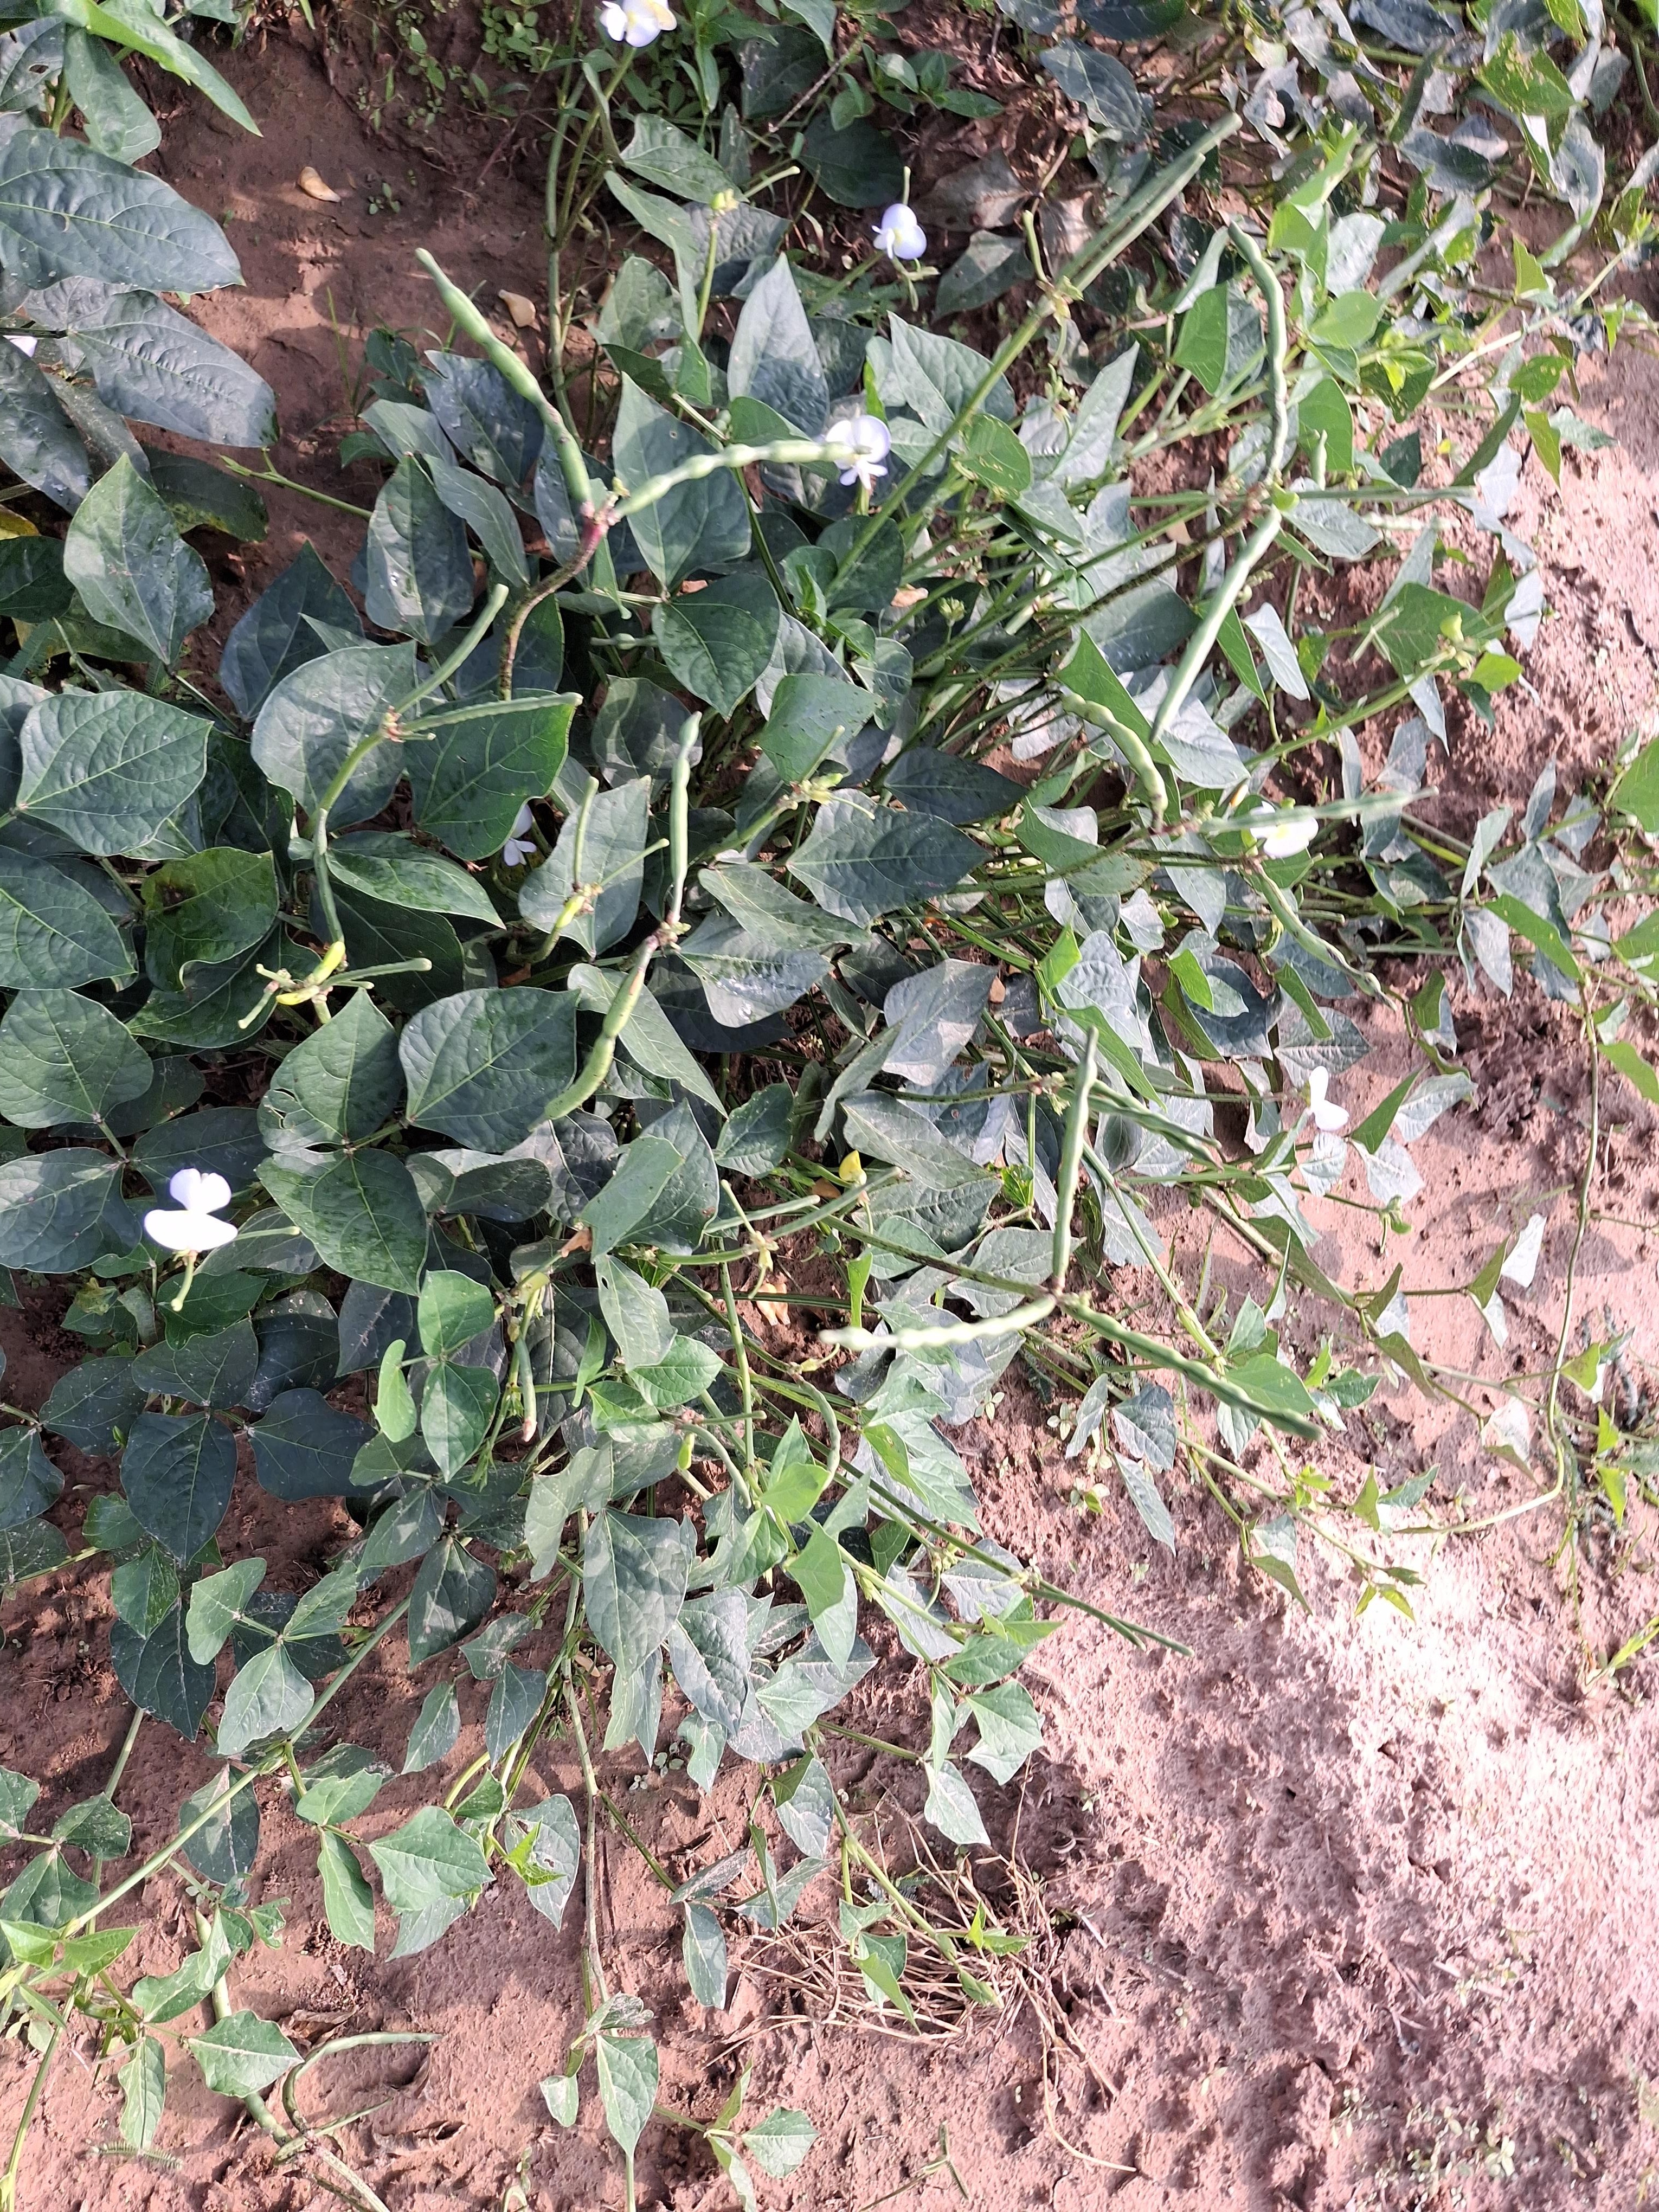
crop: cowpea
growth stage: development pod
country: Nigeria
